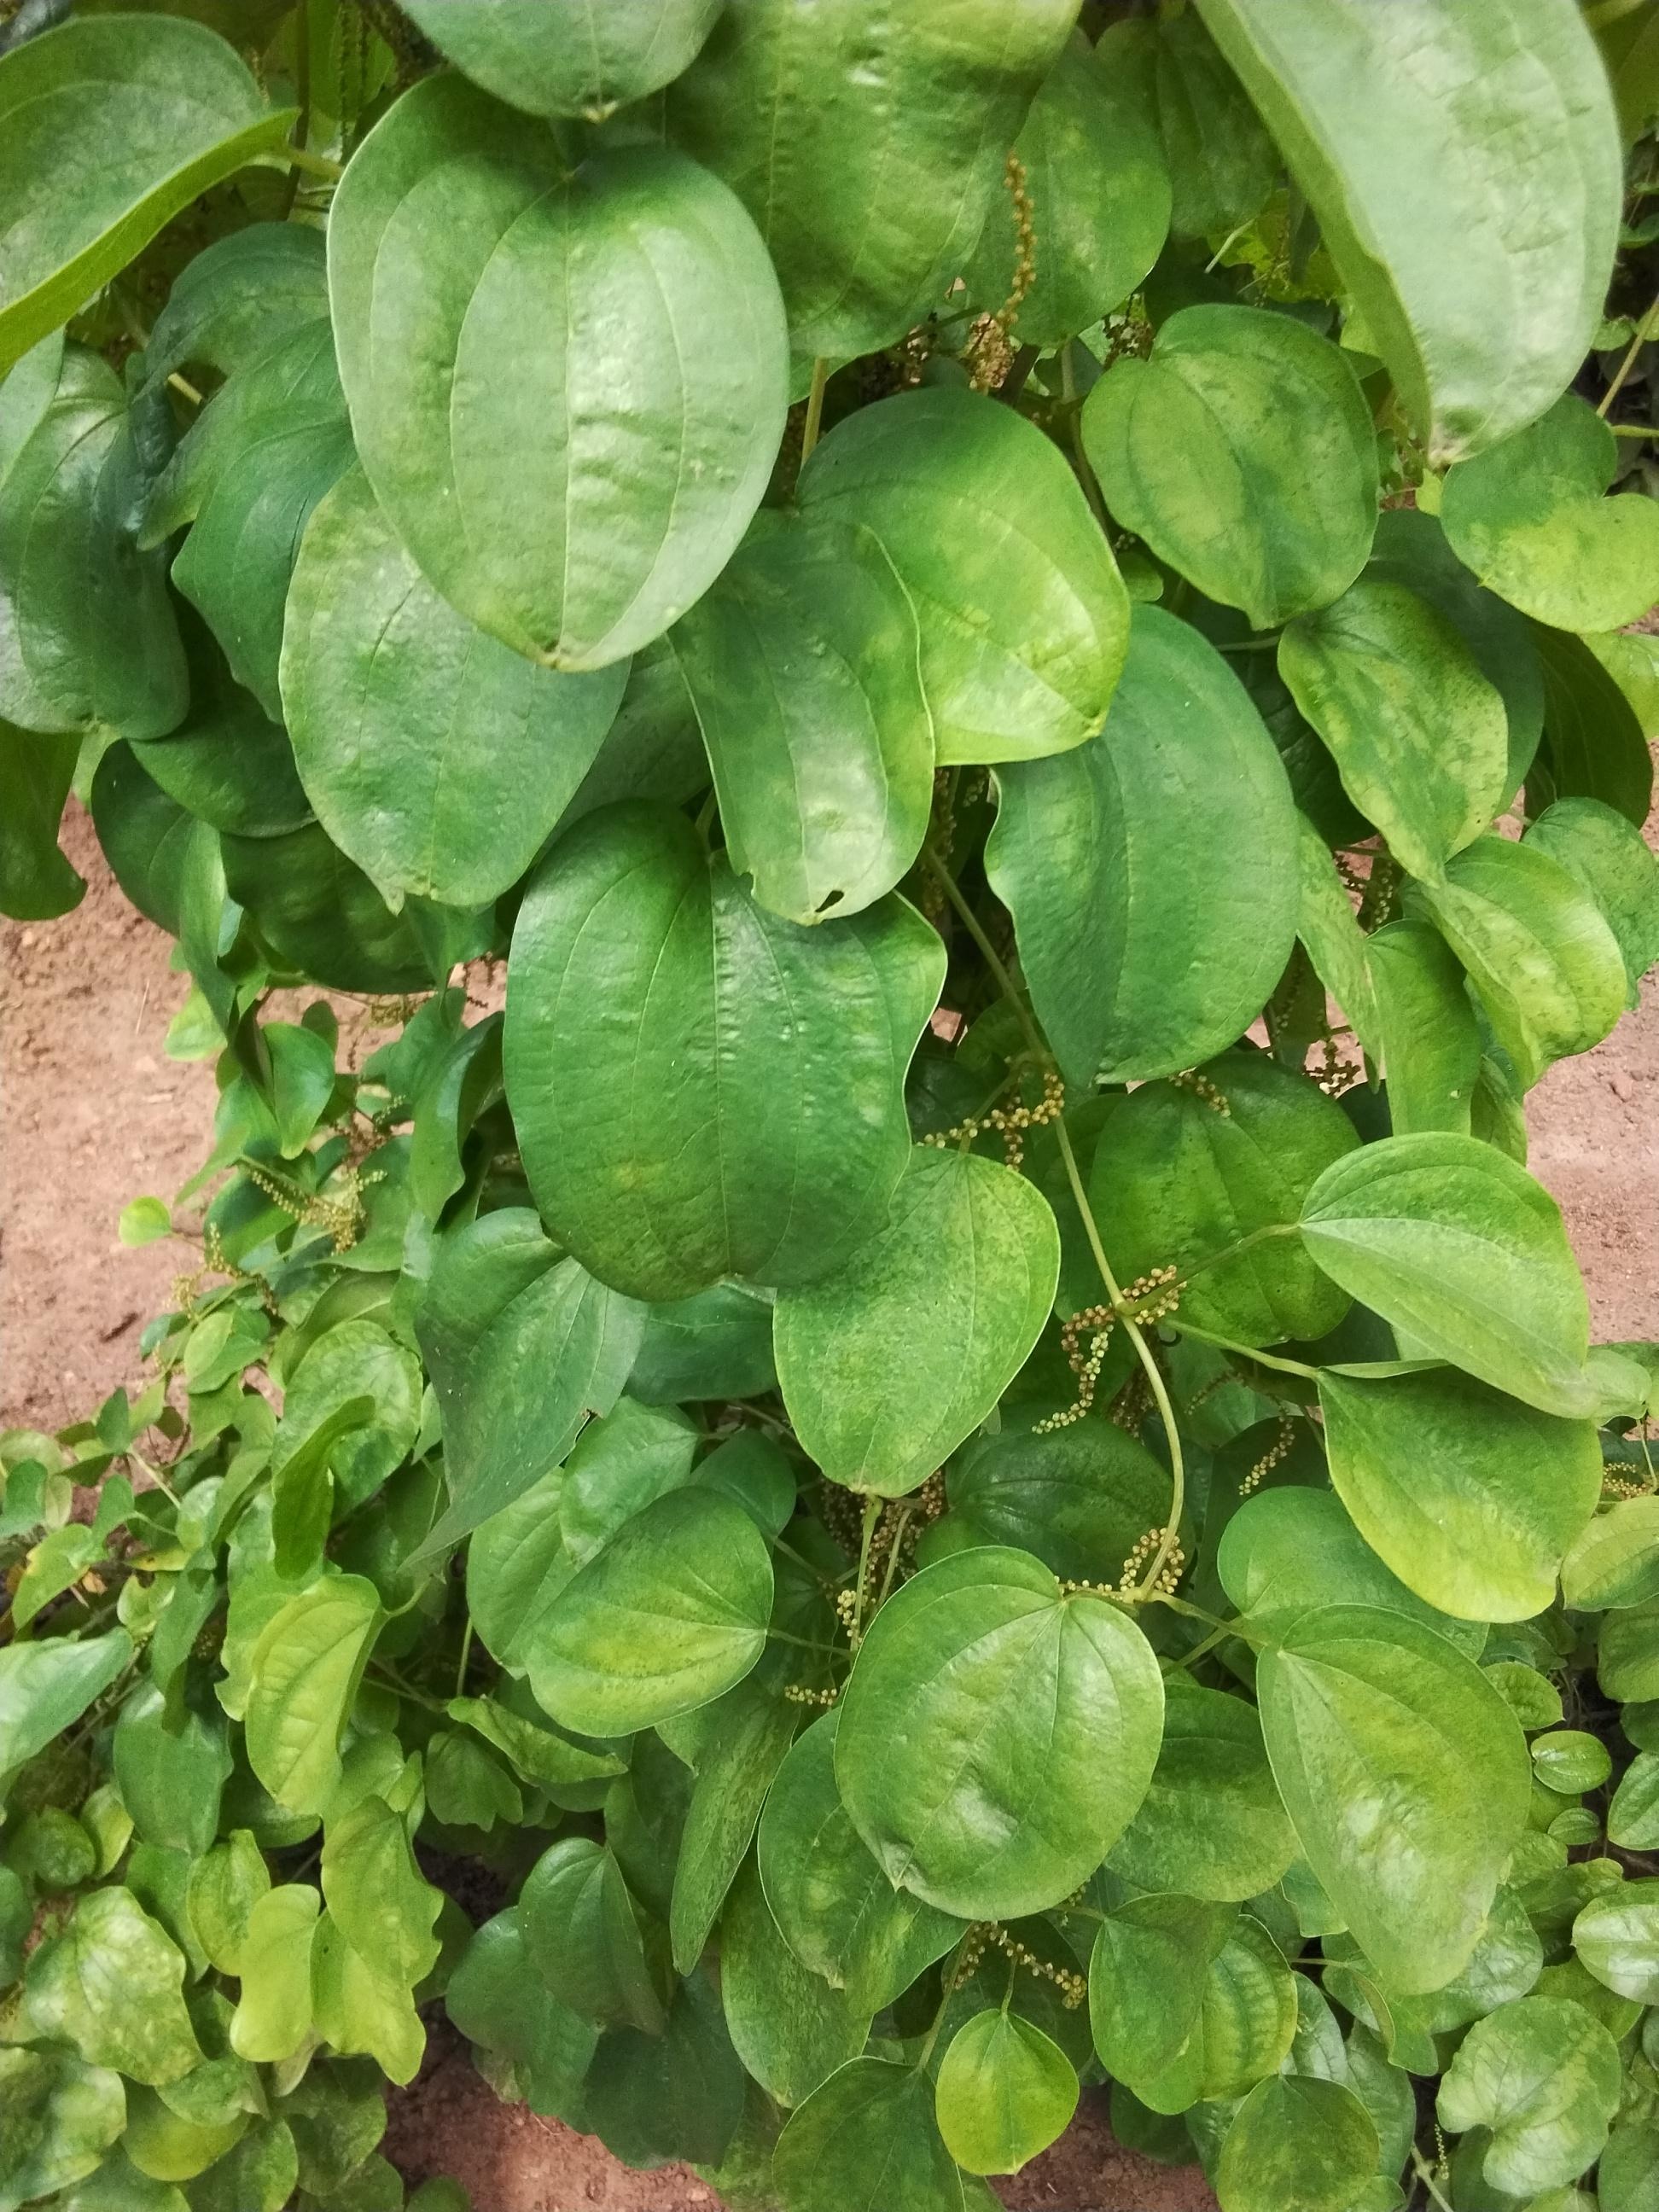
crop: yam
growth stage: vegetative
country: Nigeria
